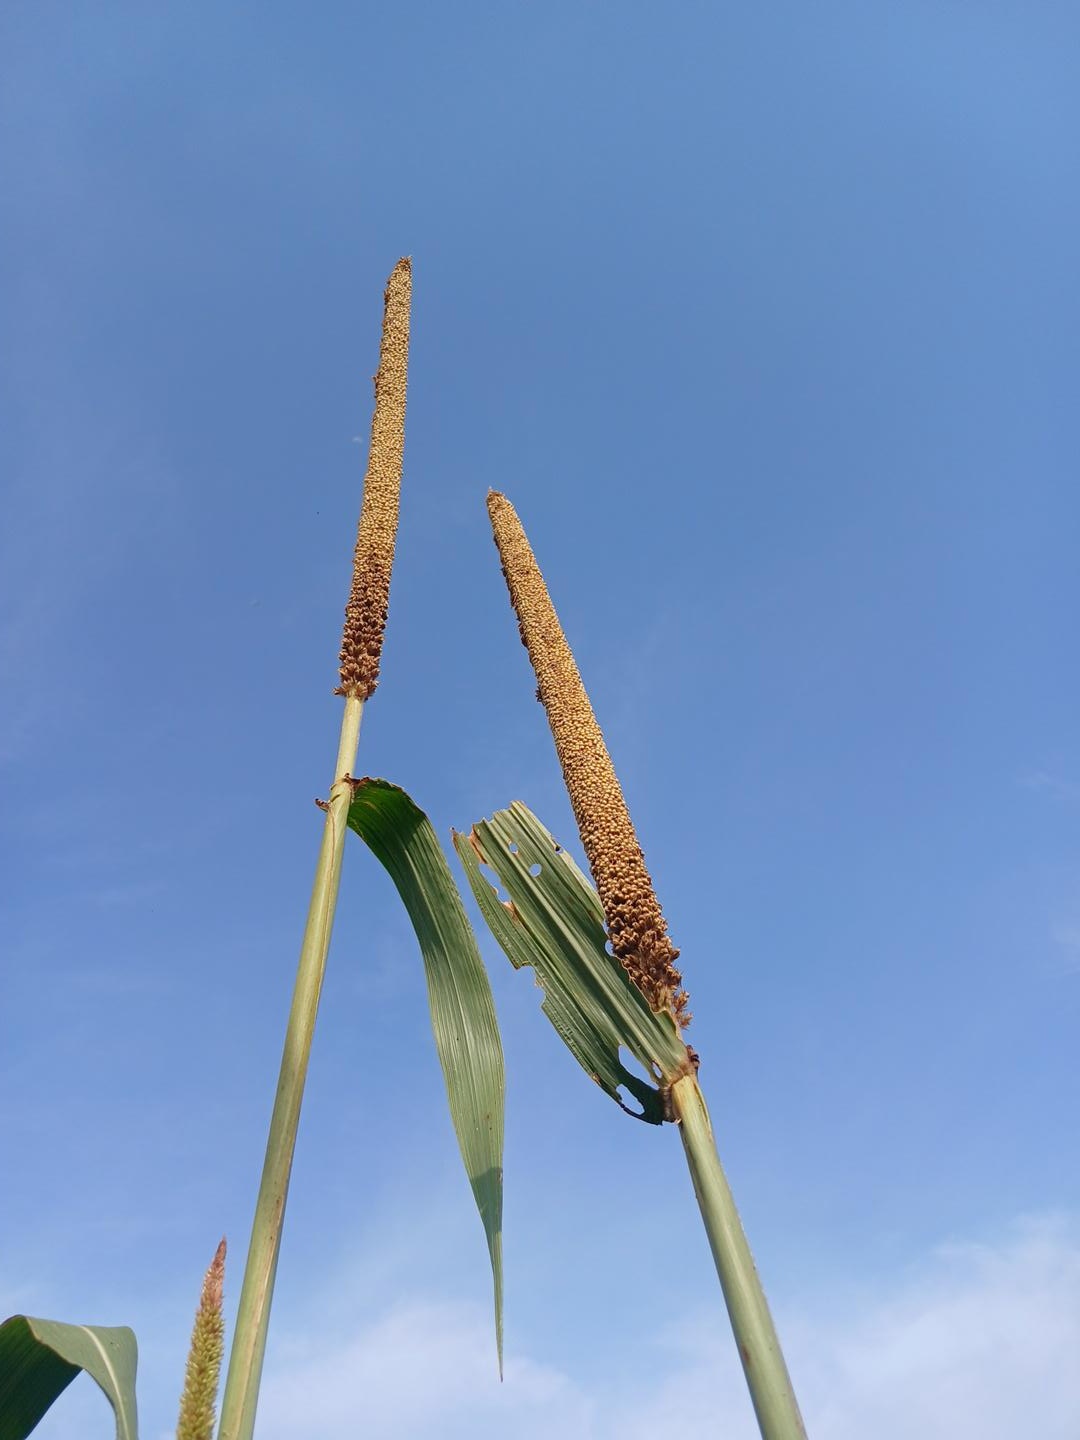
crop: pearl millet
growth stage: maturity
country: Senegal
